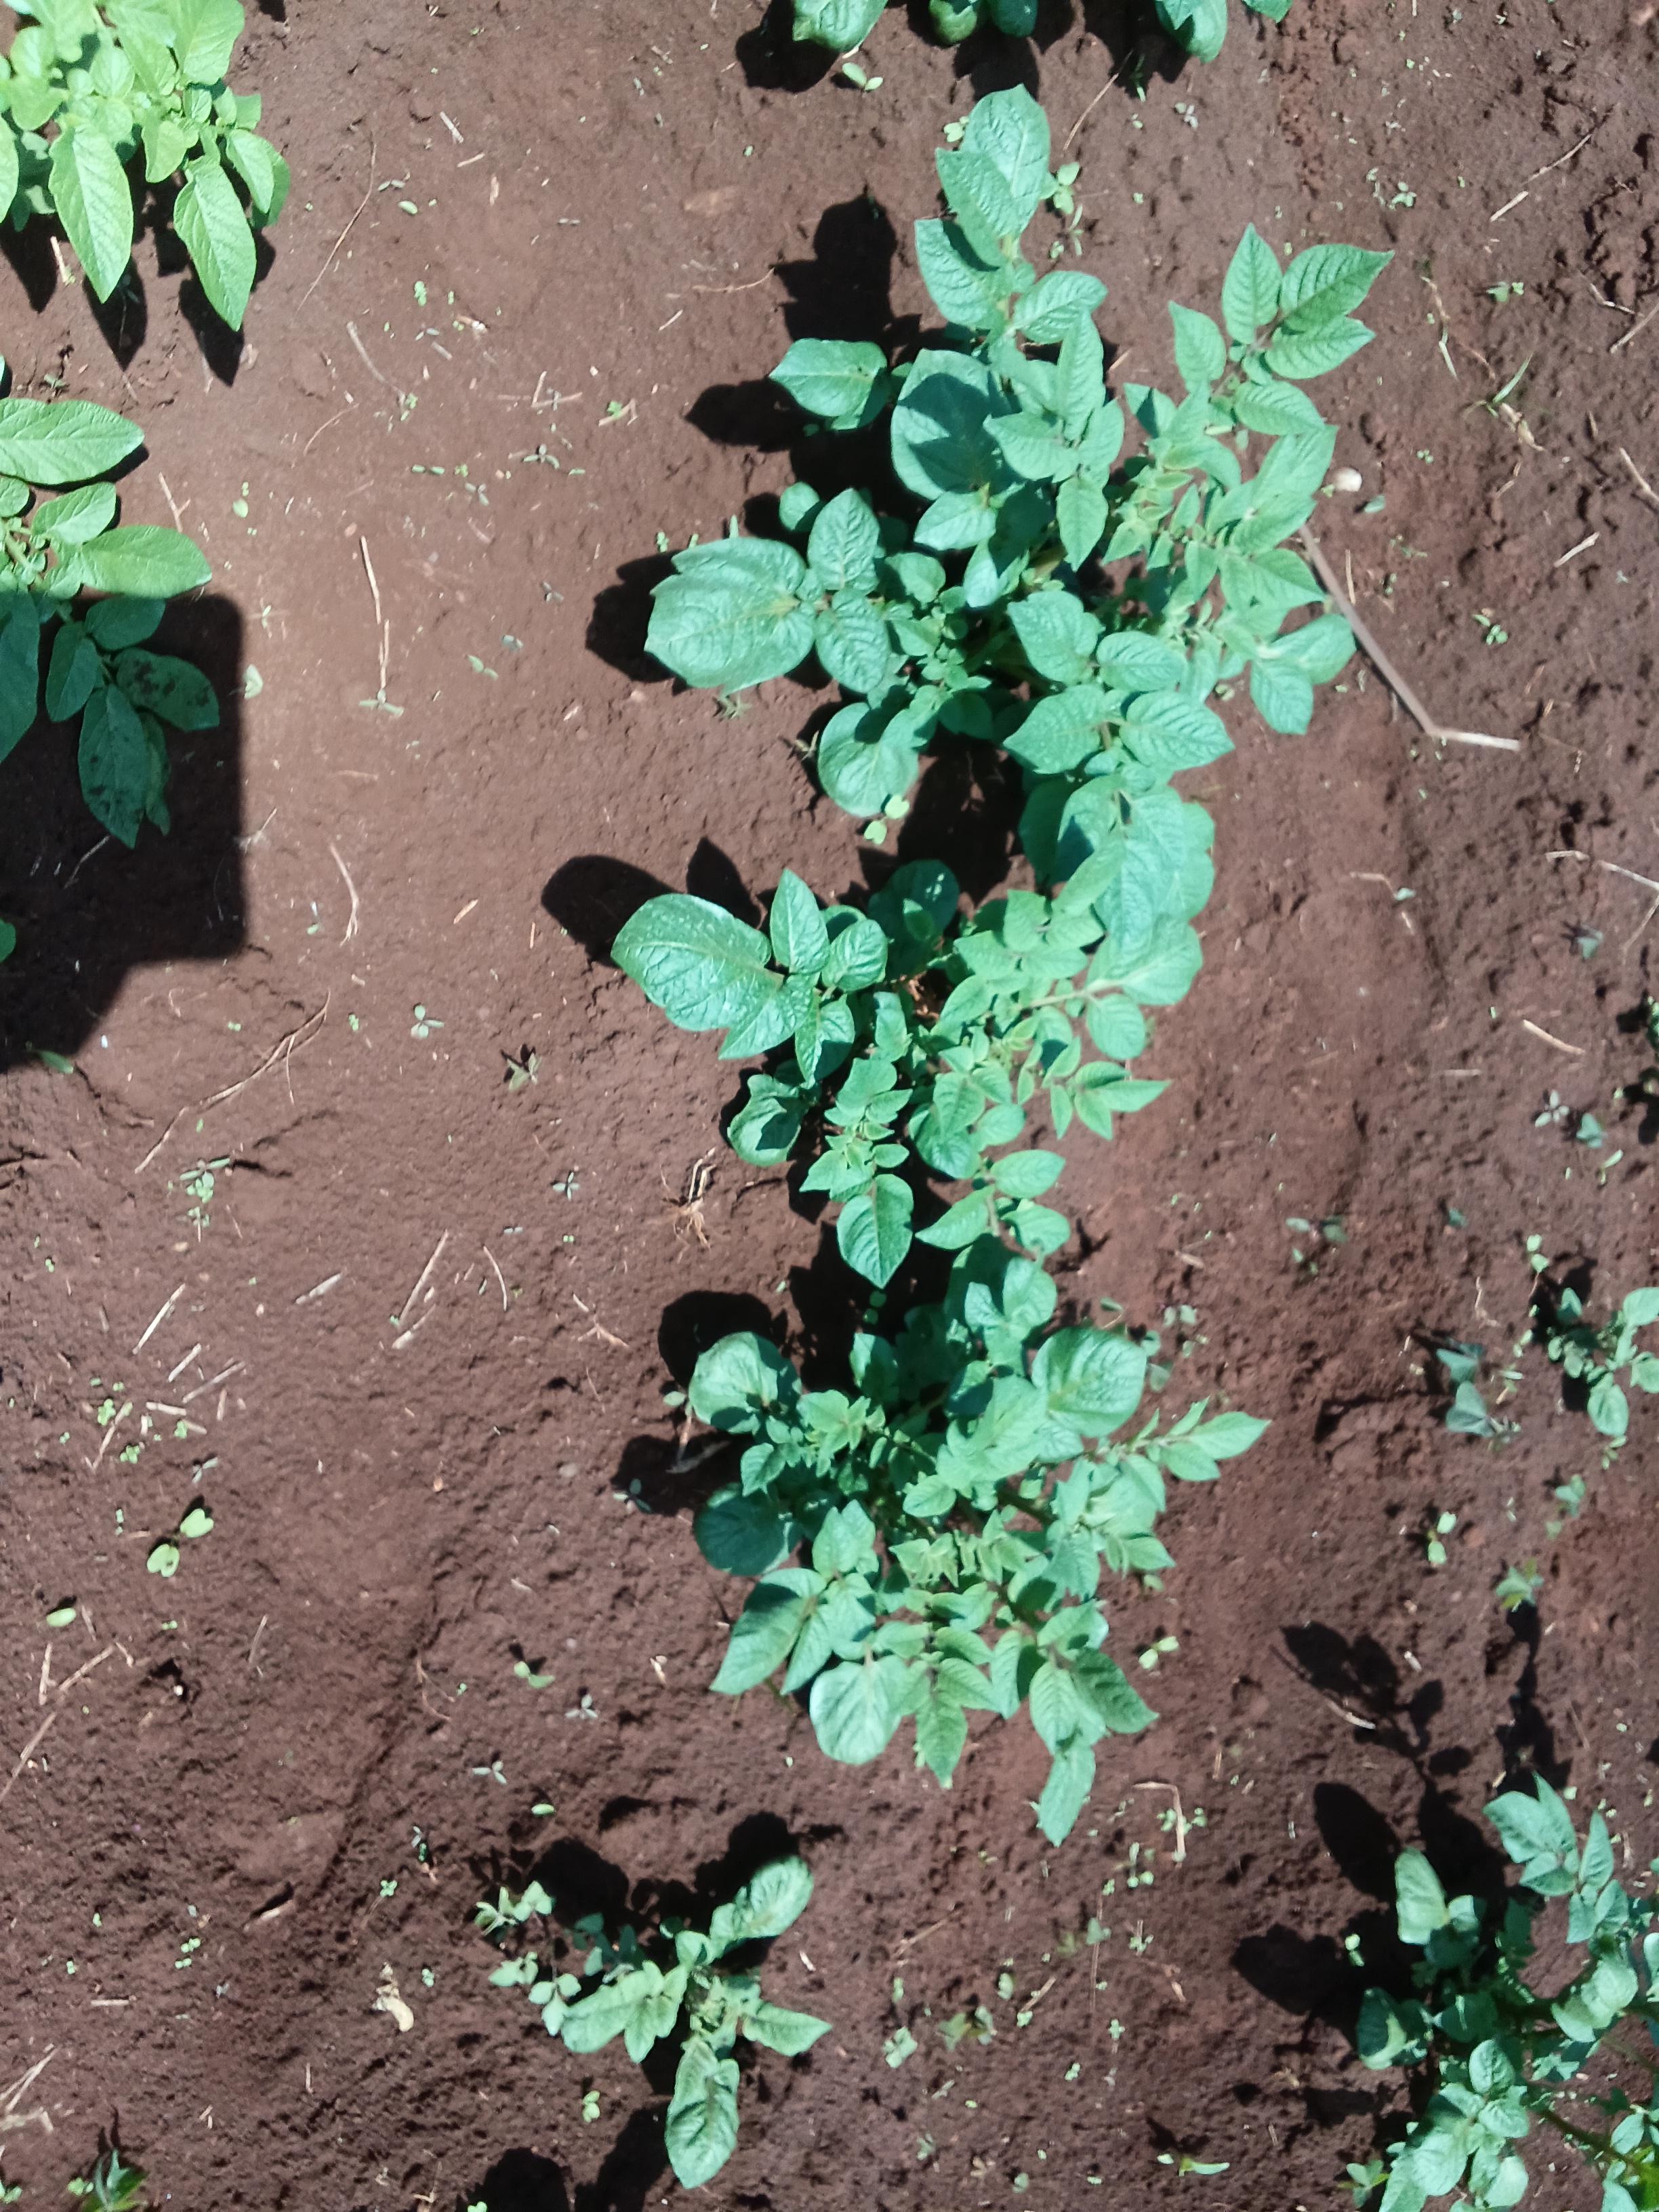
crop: potato
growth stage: vegetative
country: Kenya
